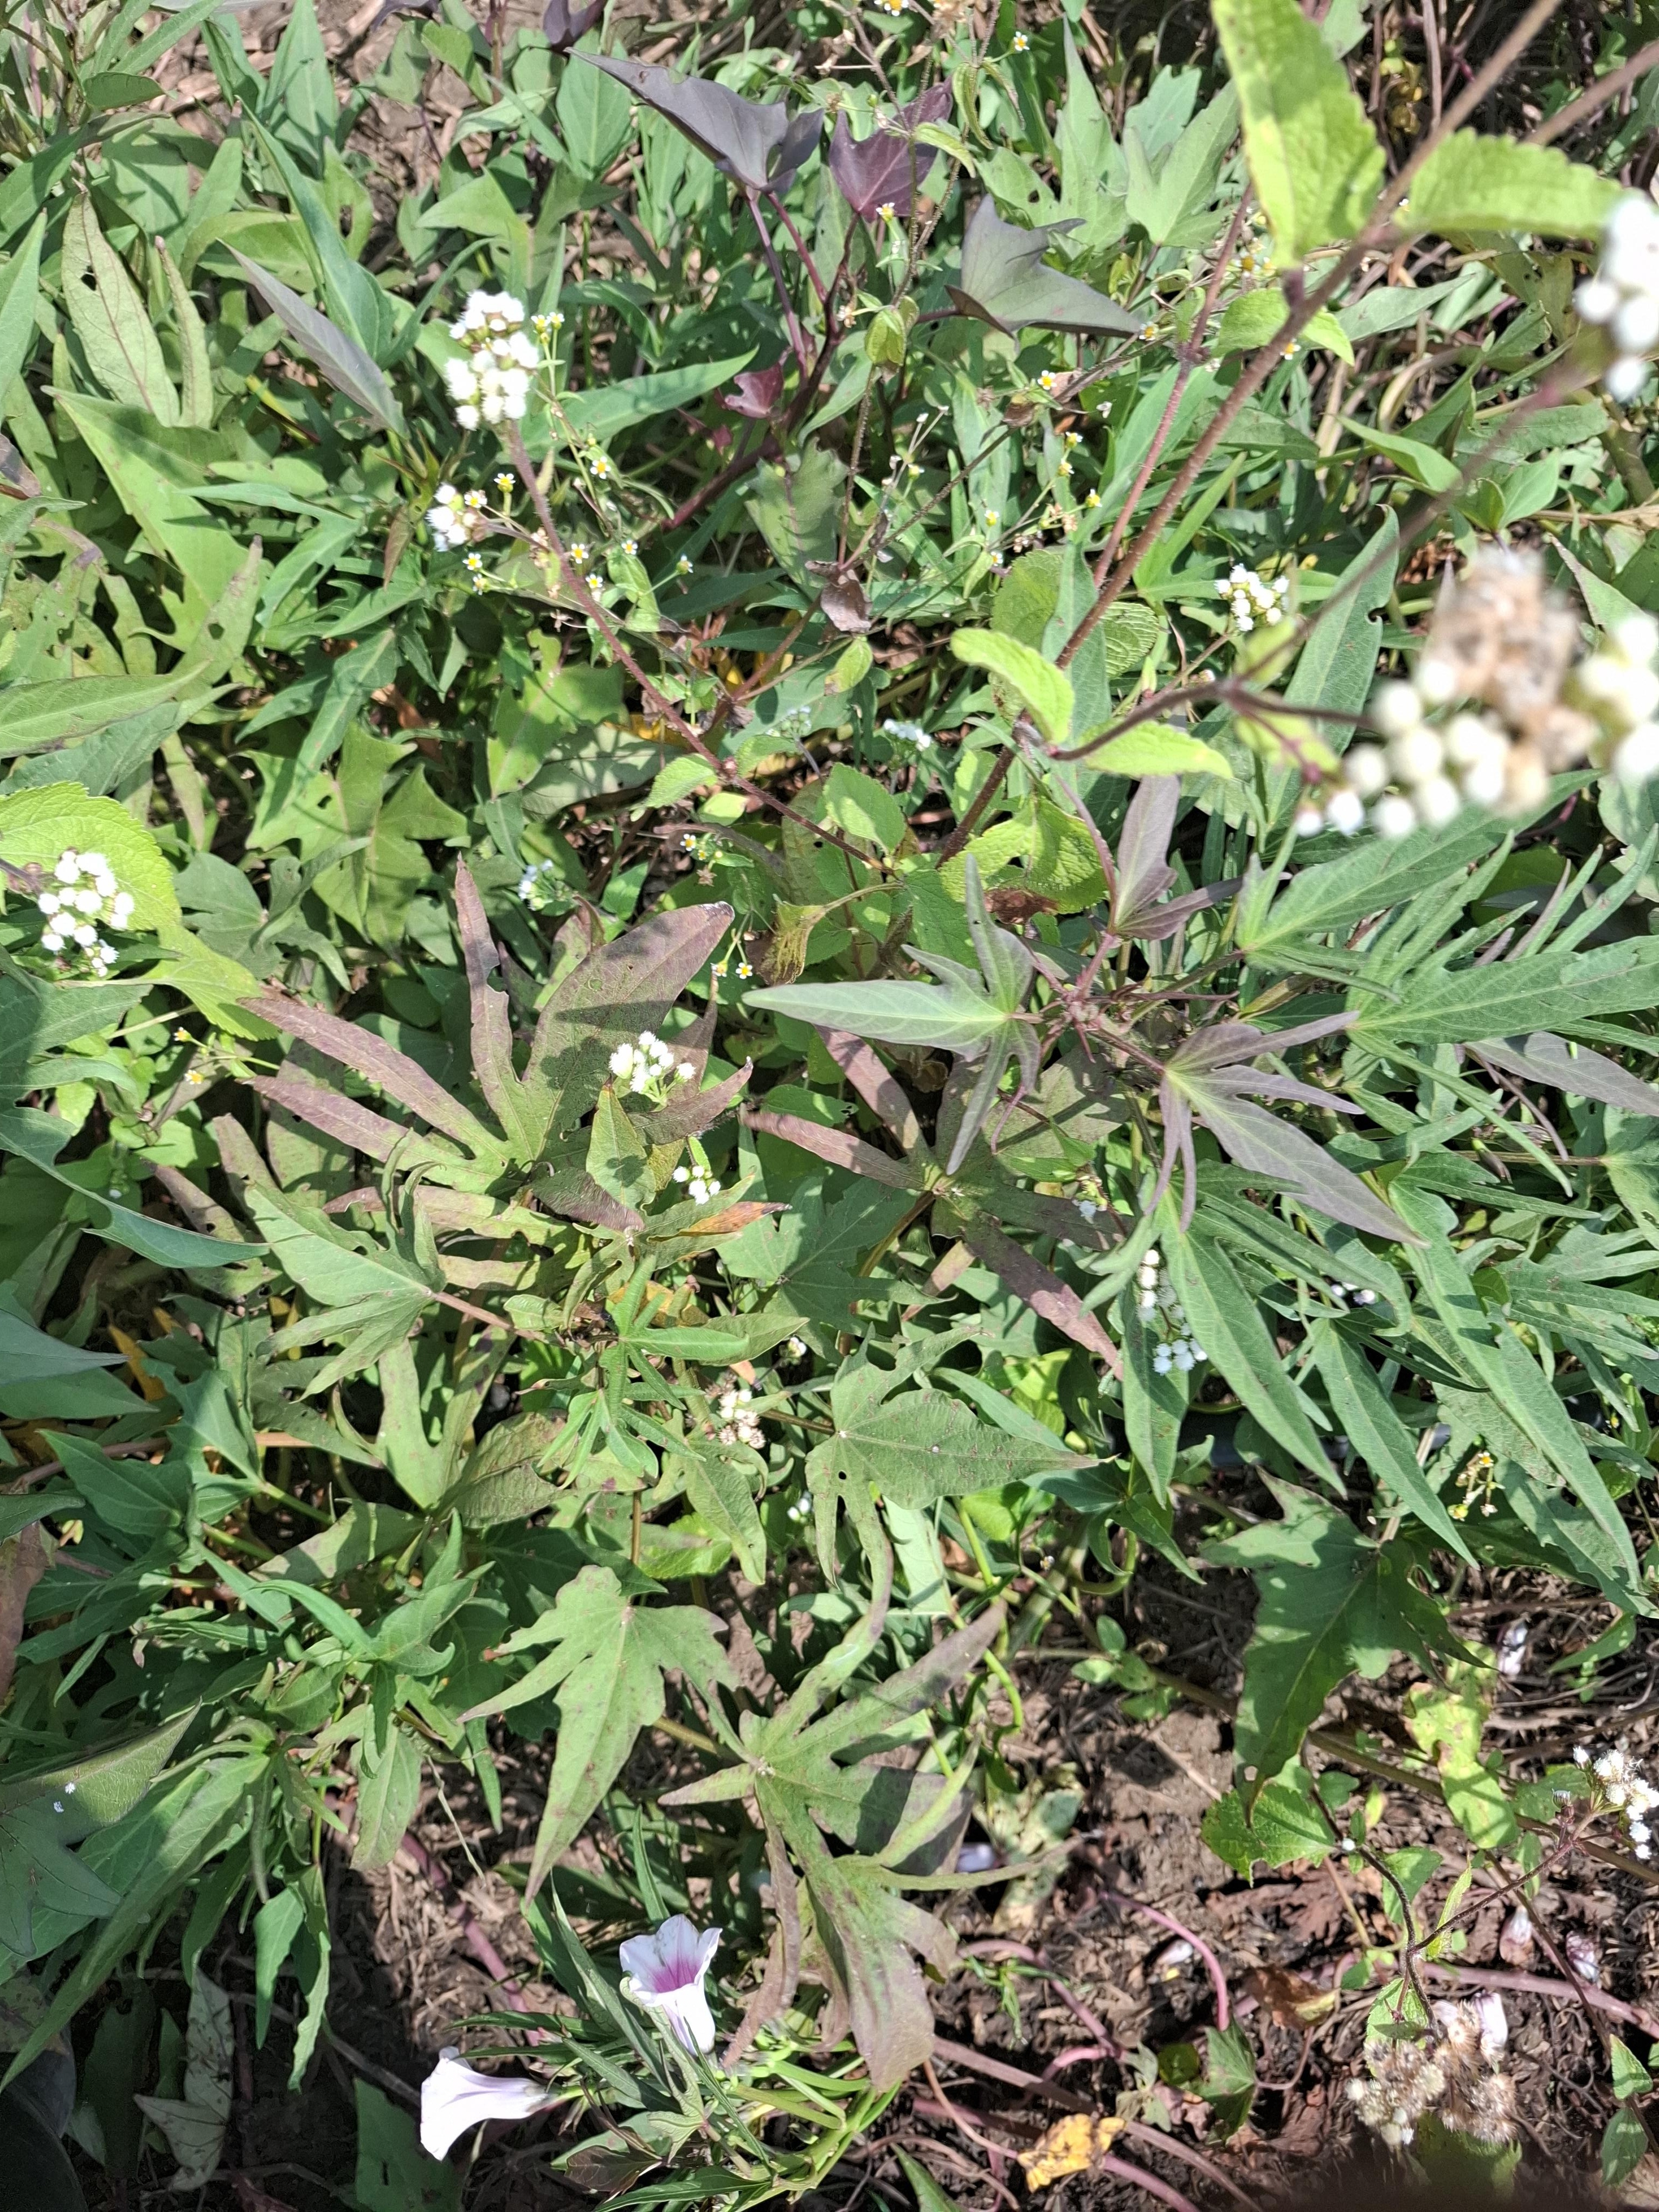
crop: sweet potato
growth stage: flowering
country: Tanzania
